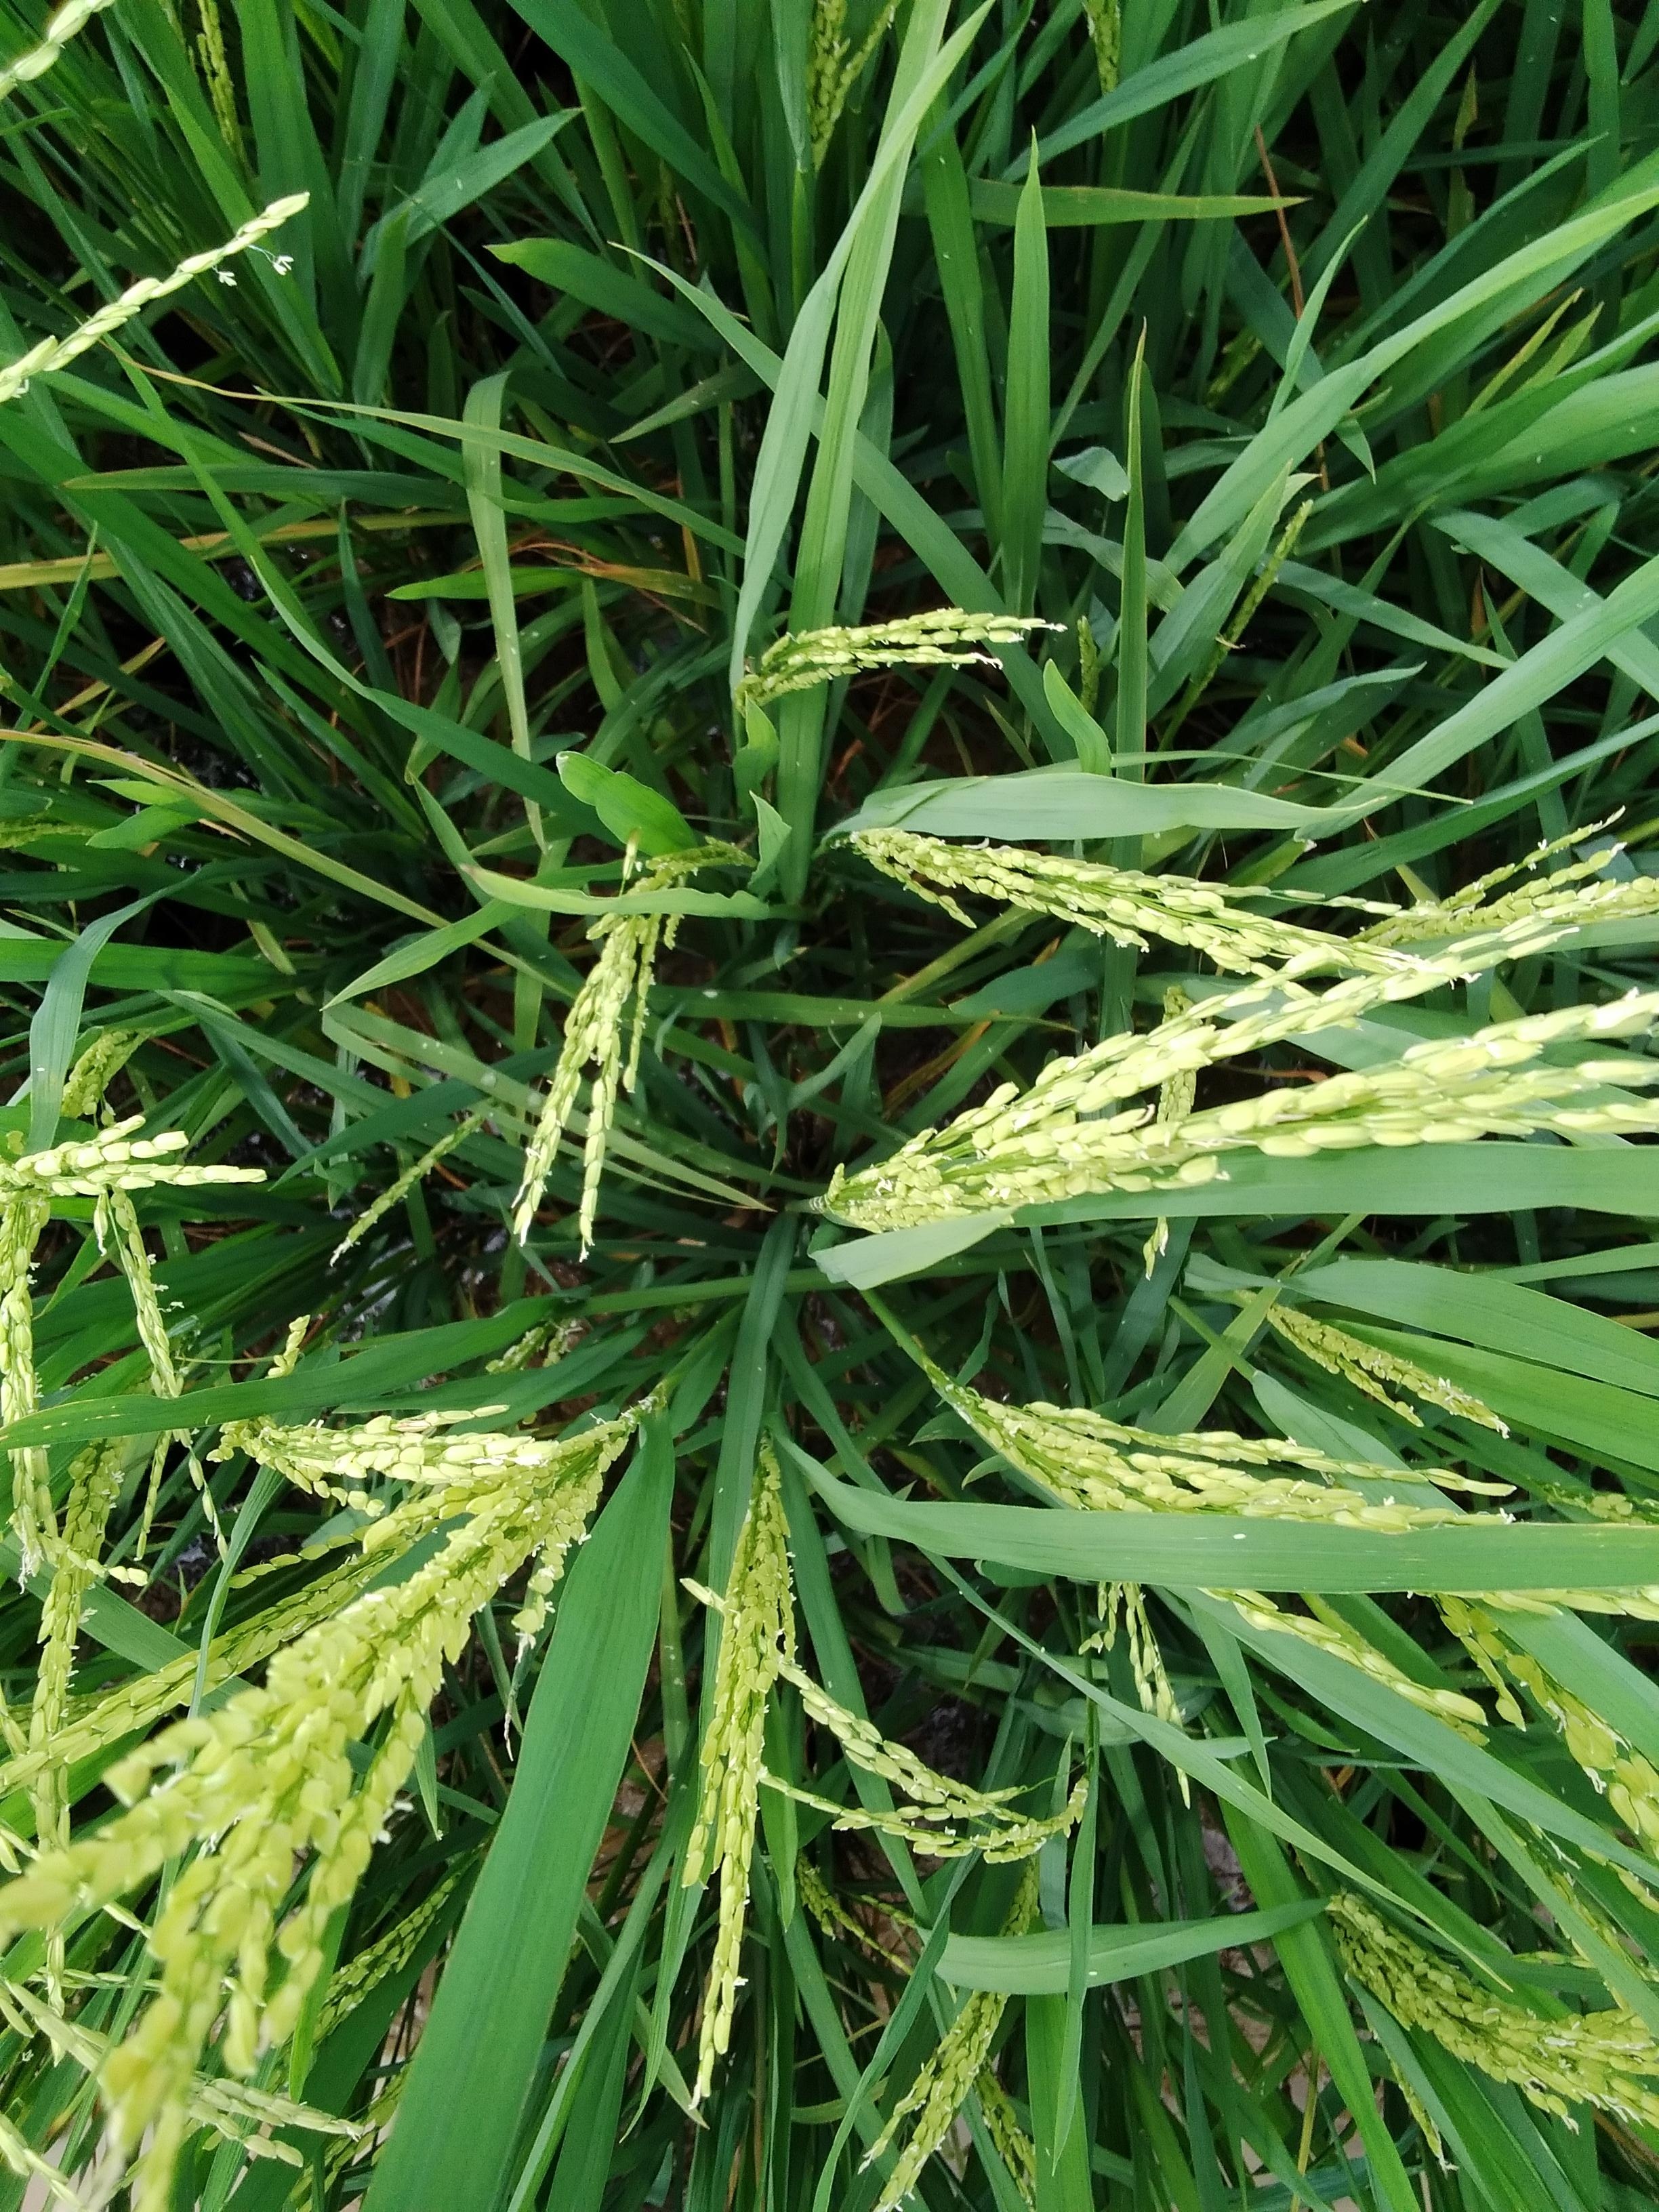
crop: rice
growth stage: flowering
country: Nigeria
